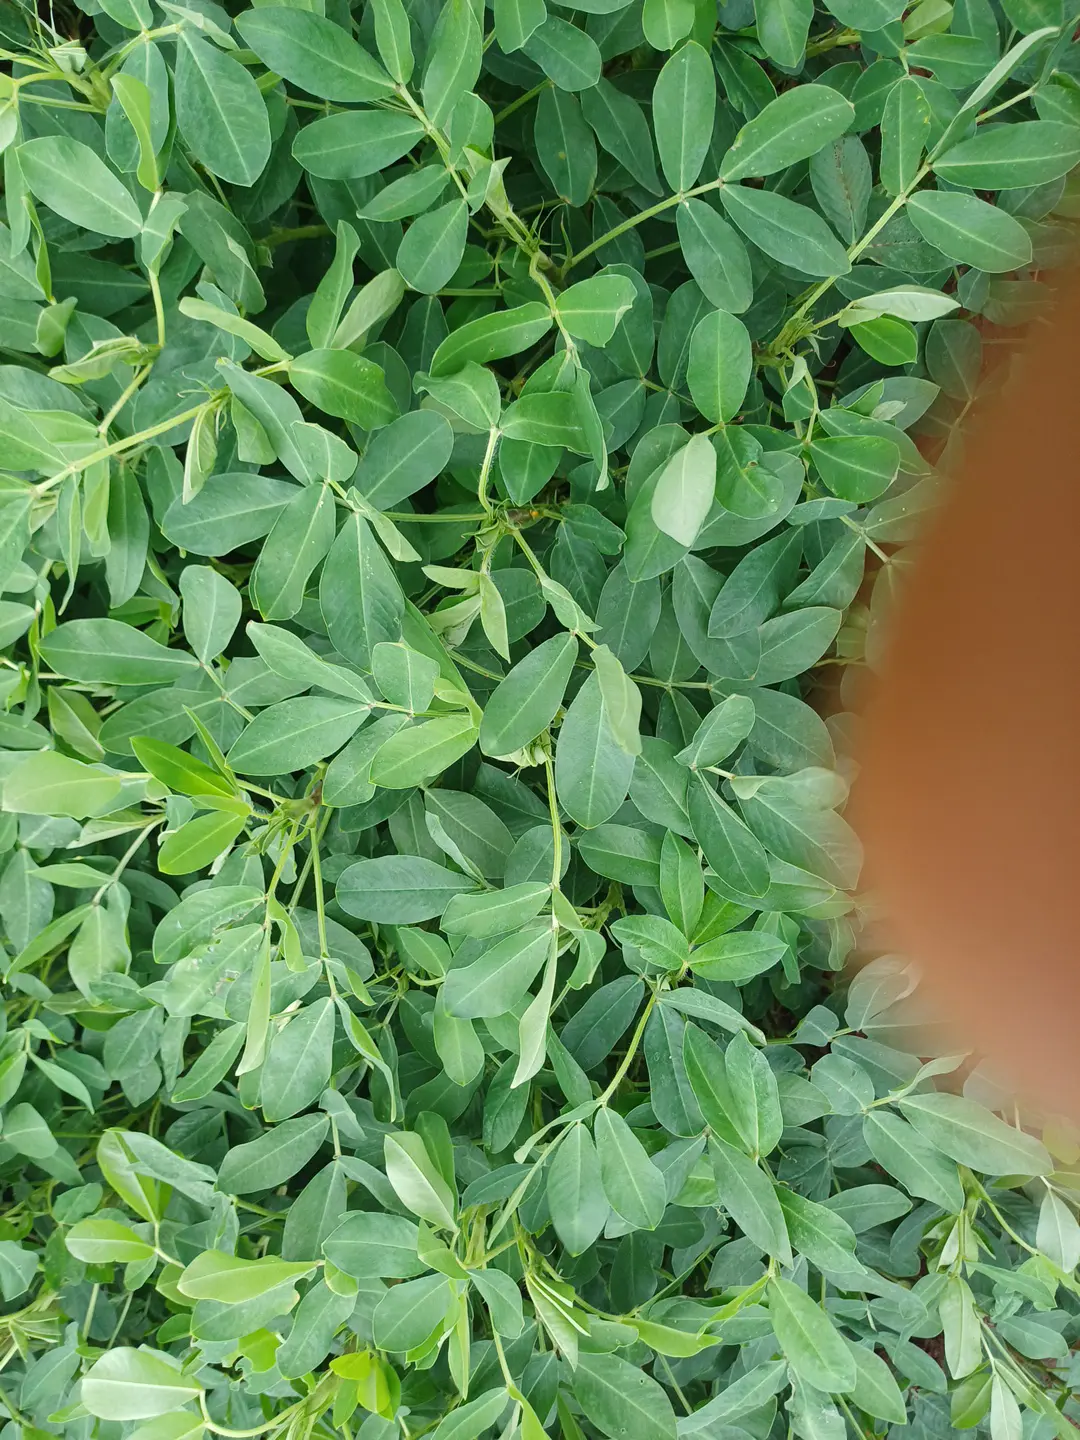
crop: groundnut
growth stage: flowering
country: Kenya
